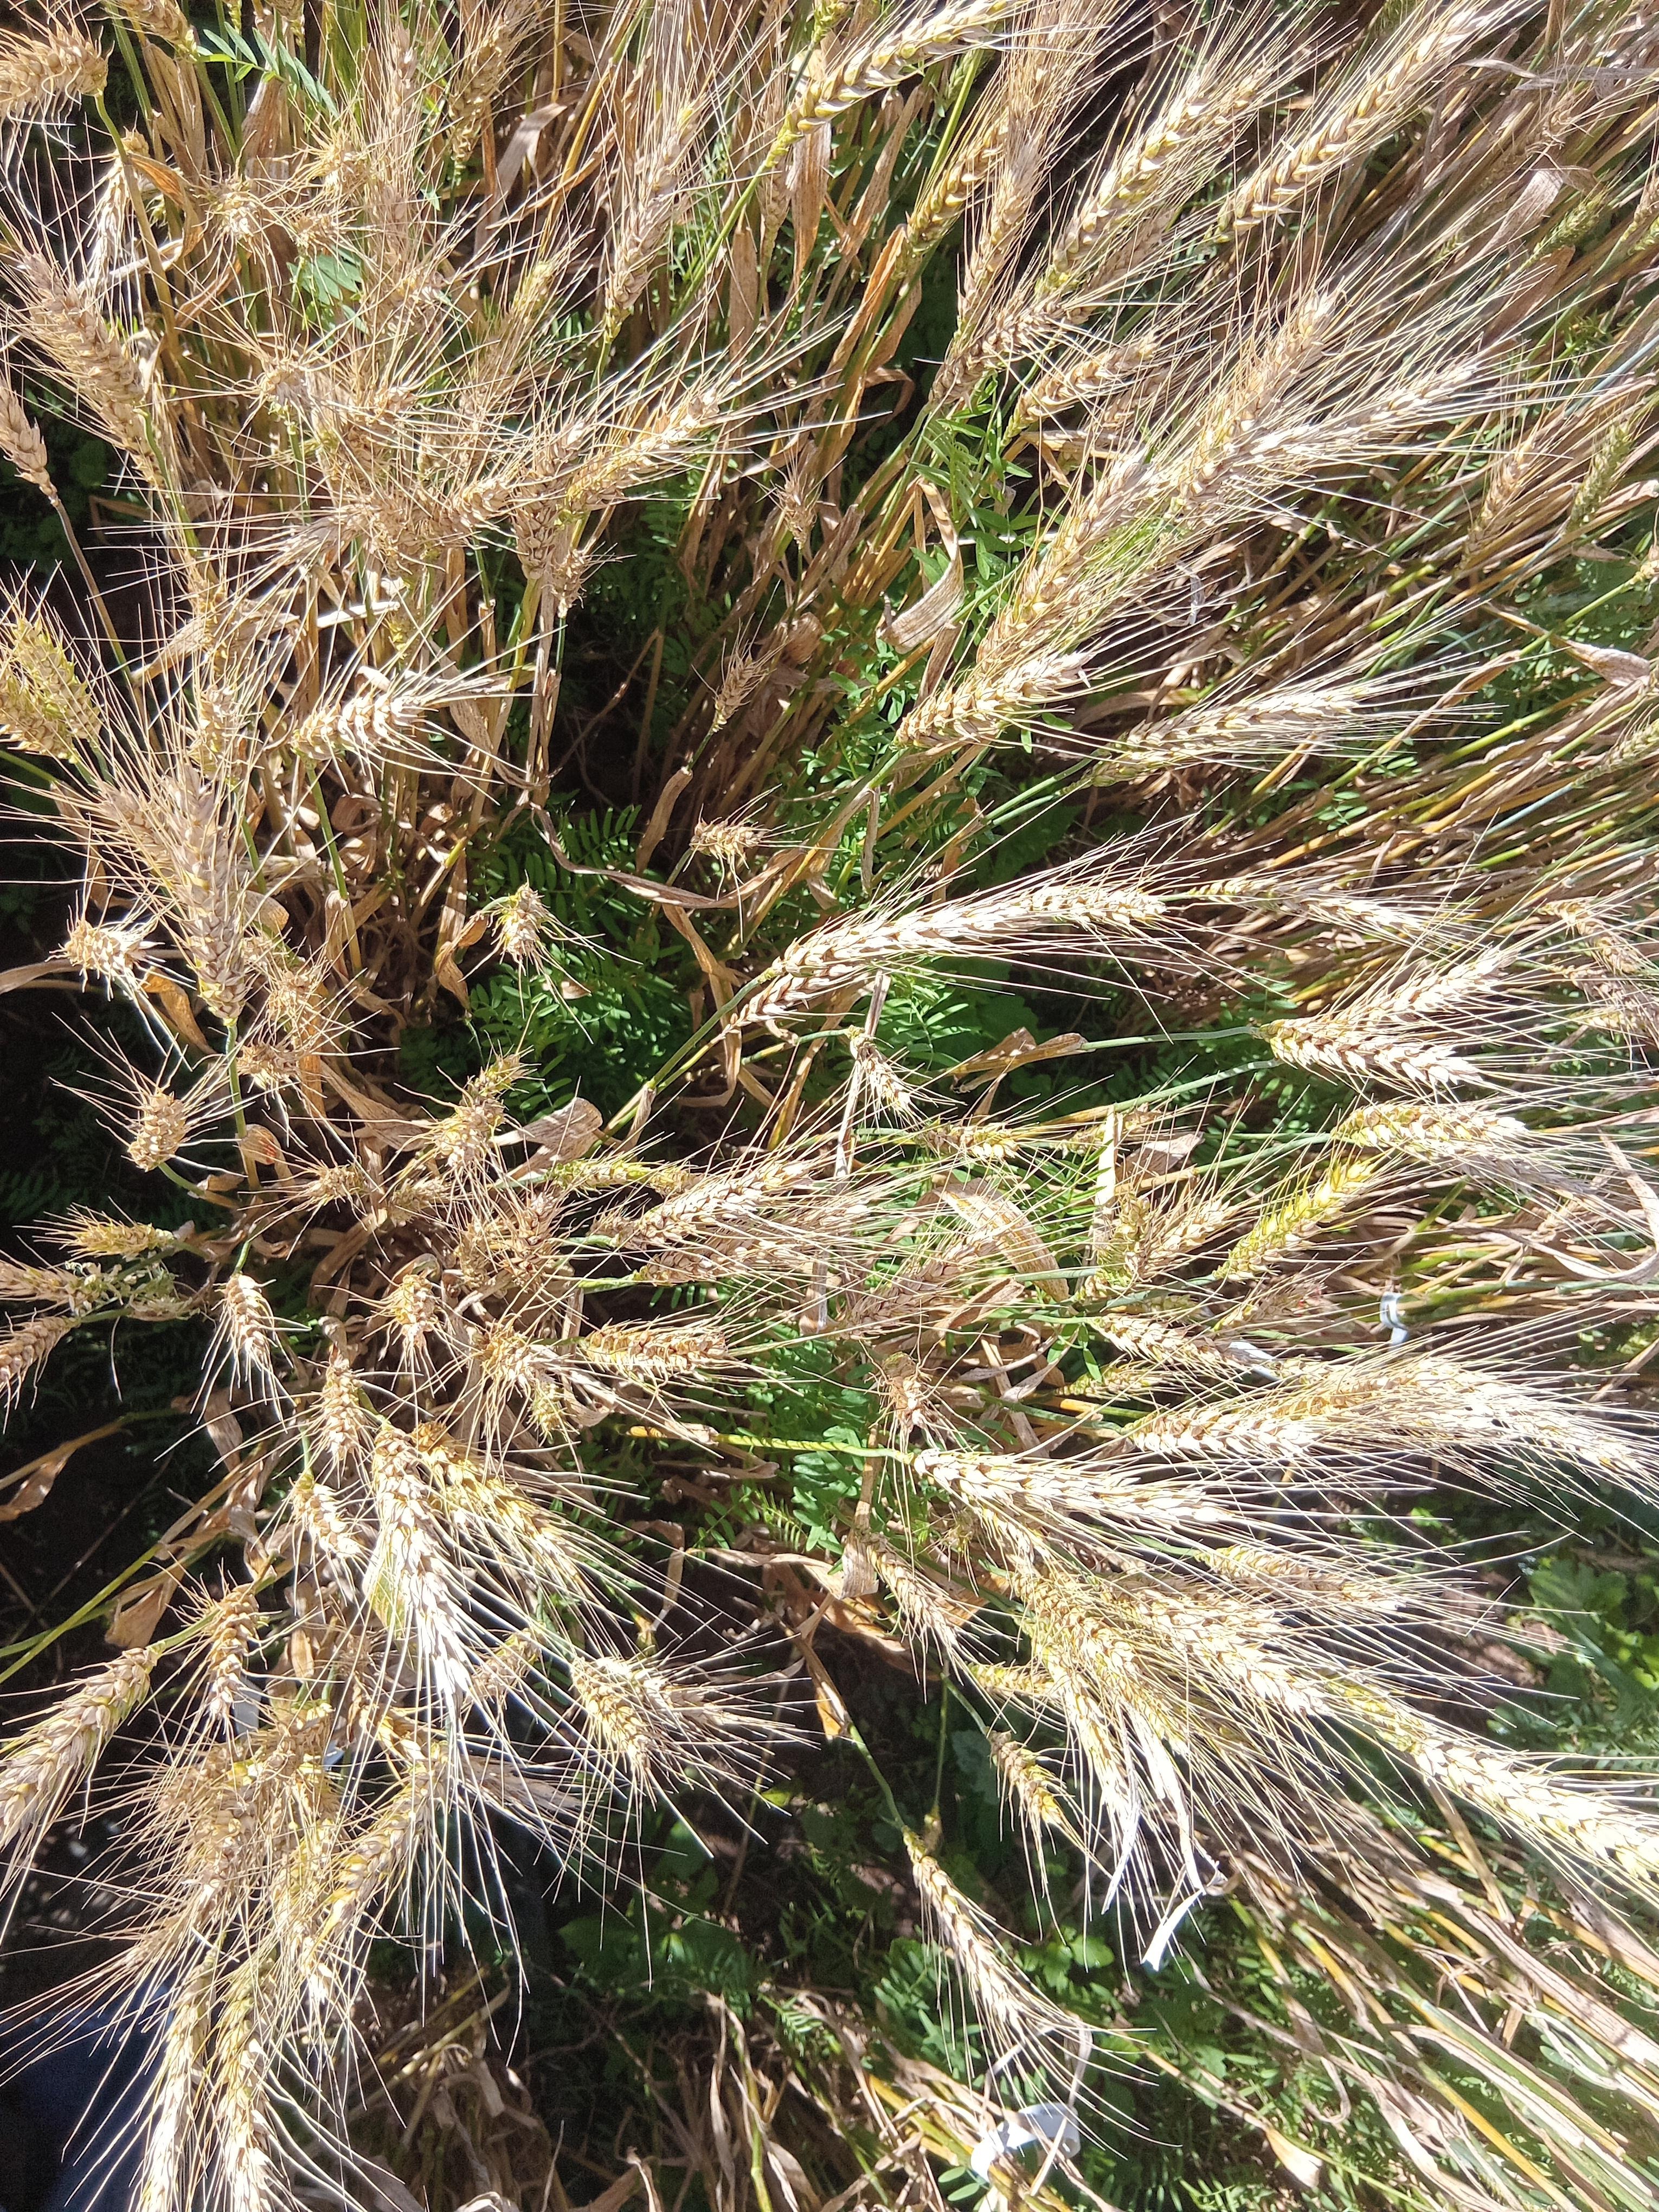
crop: wheat
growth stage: maturity
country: Kenya
